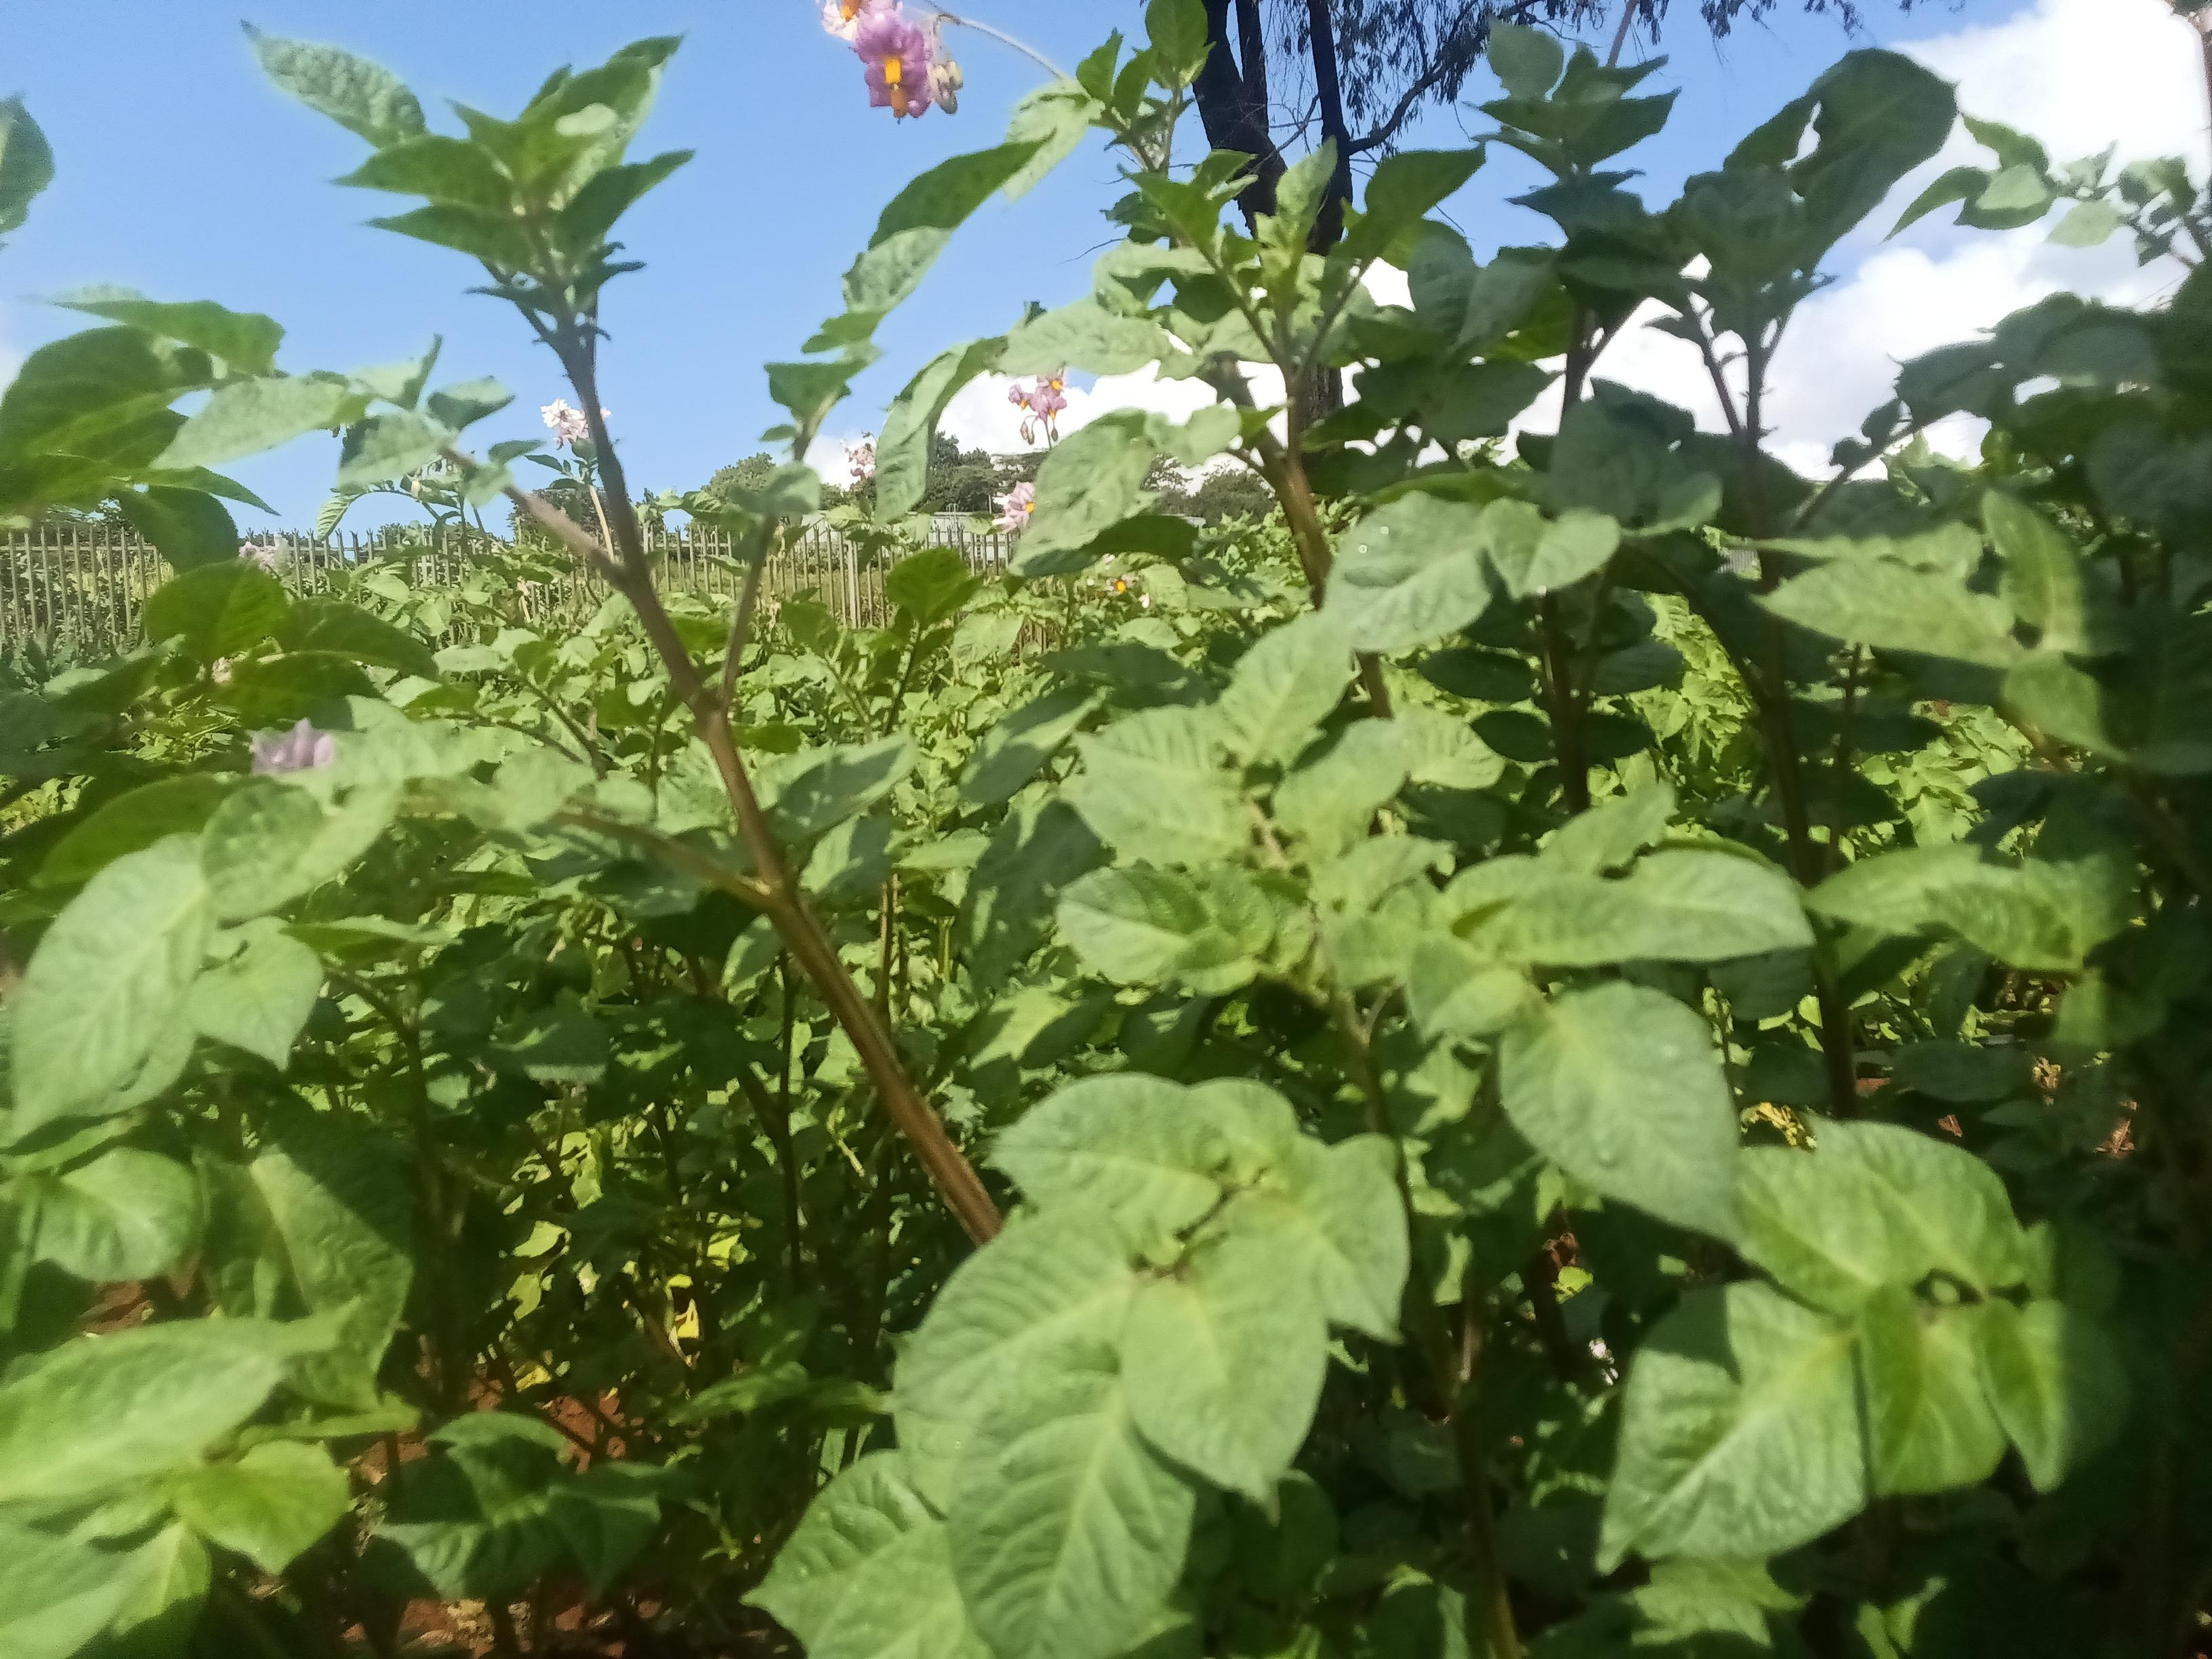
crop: potato
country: Kenya
